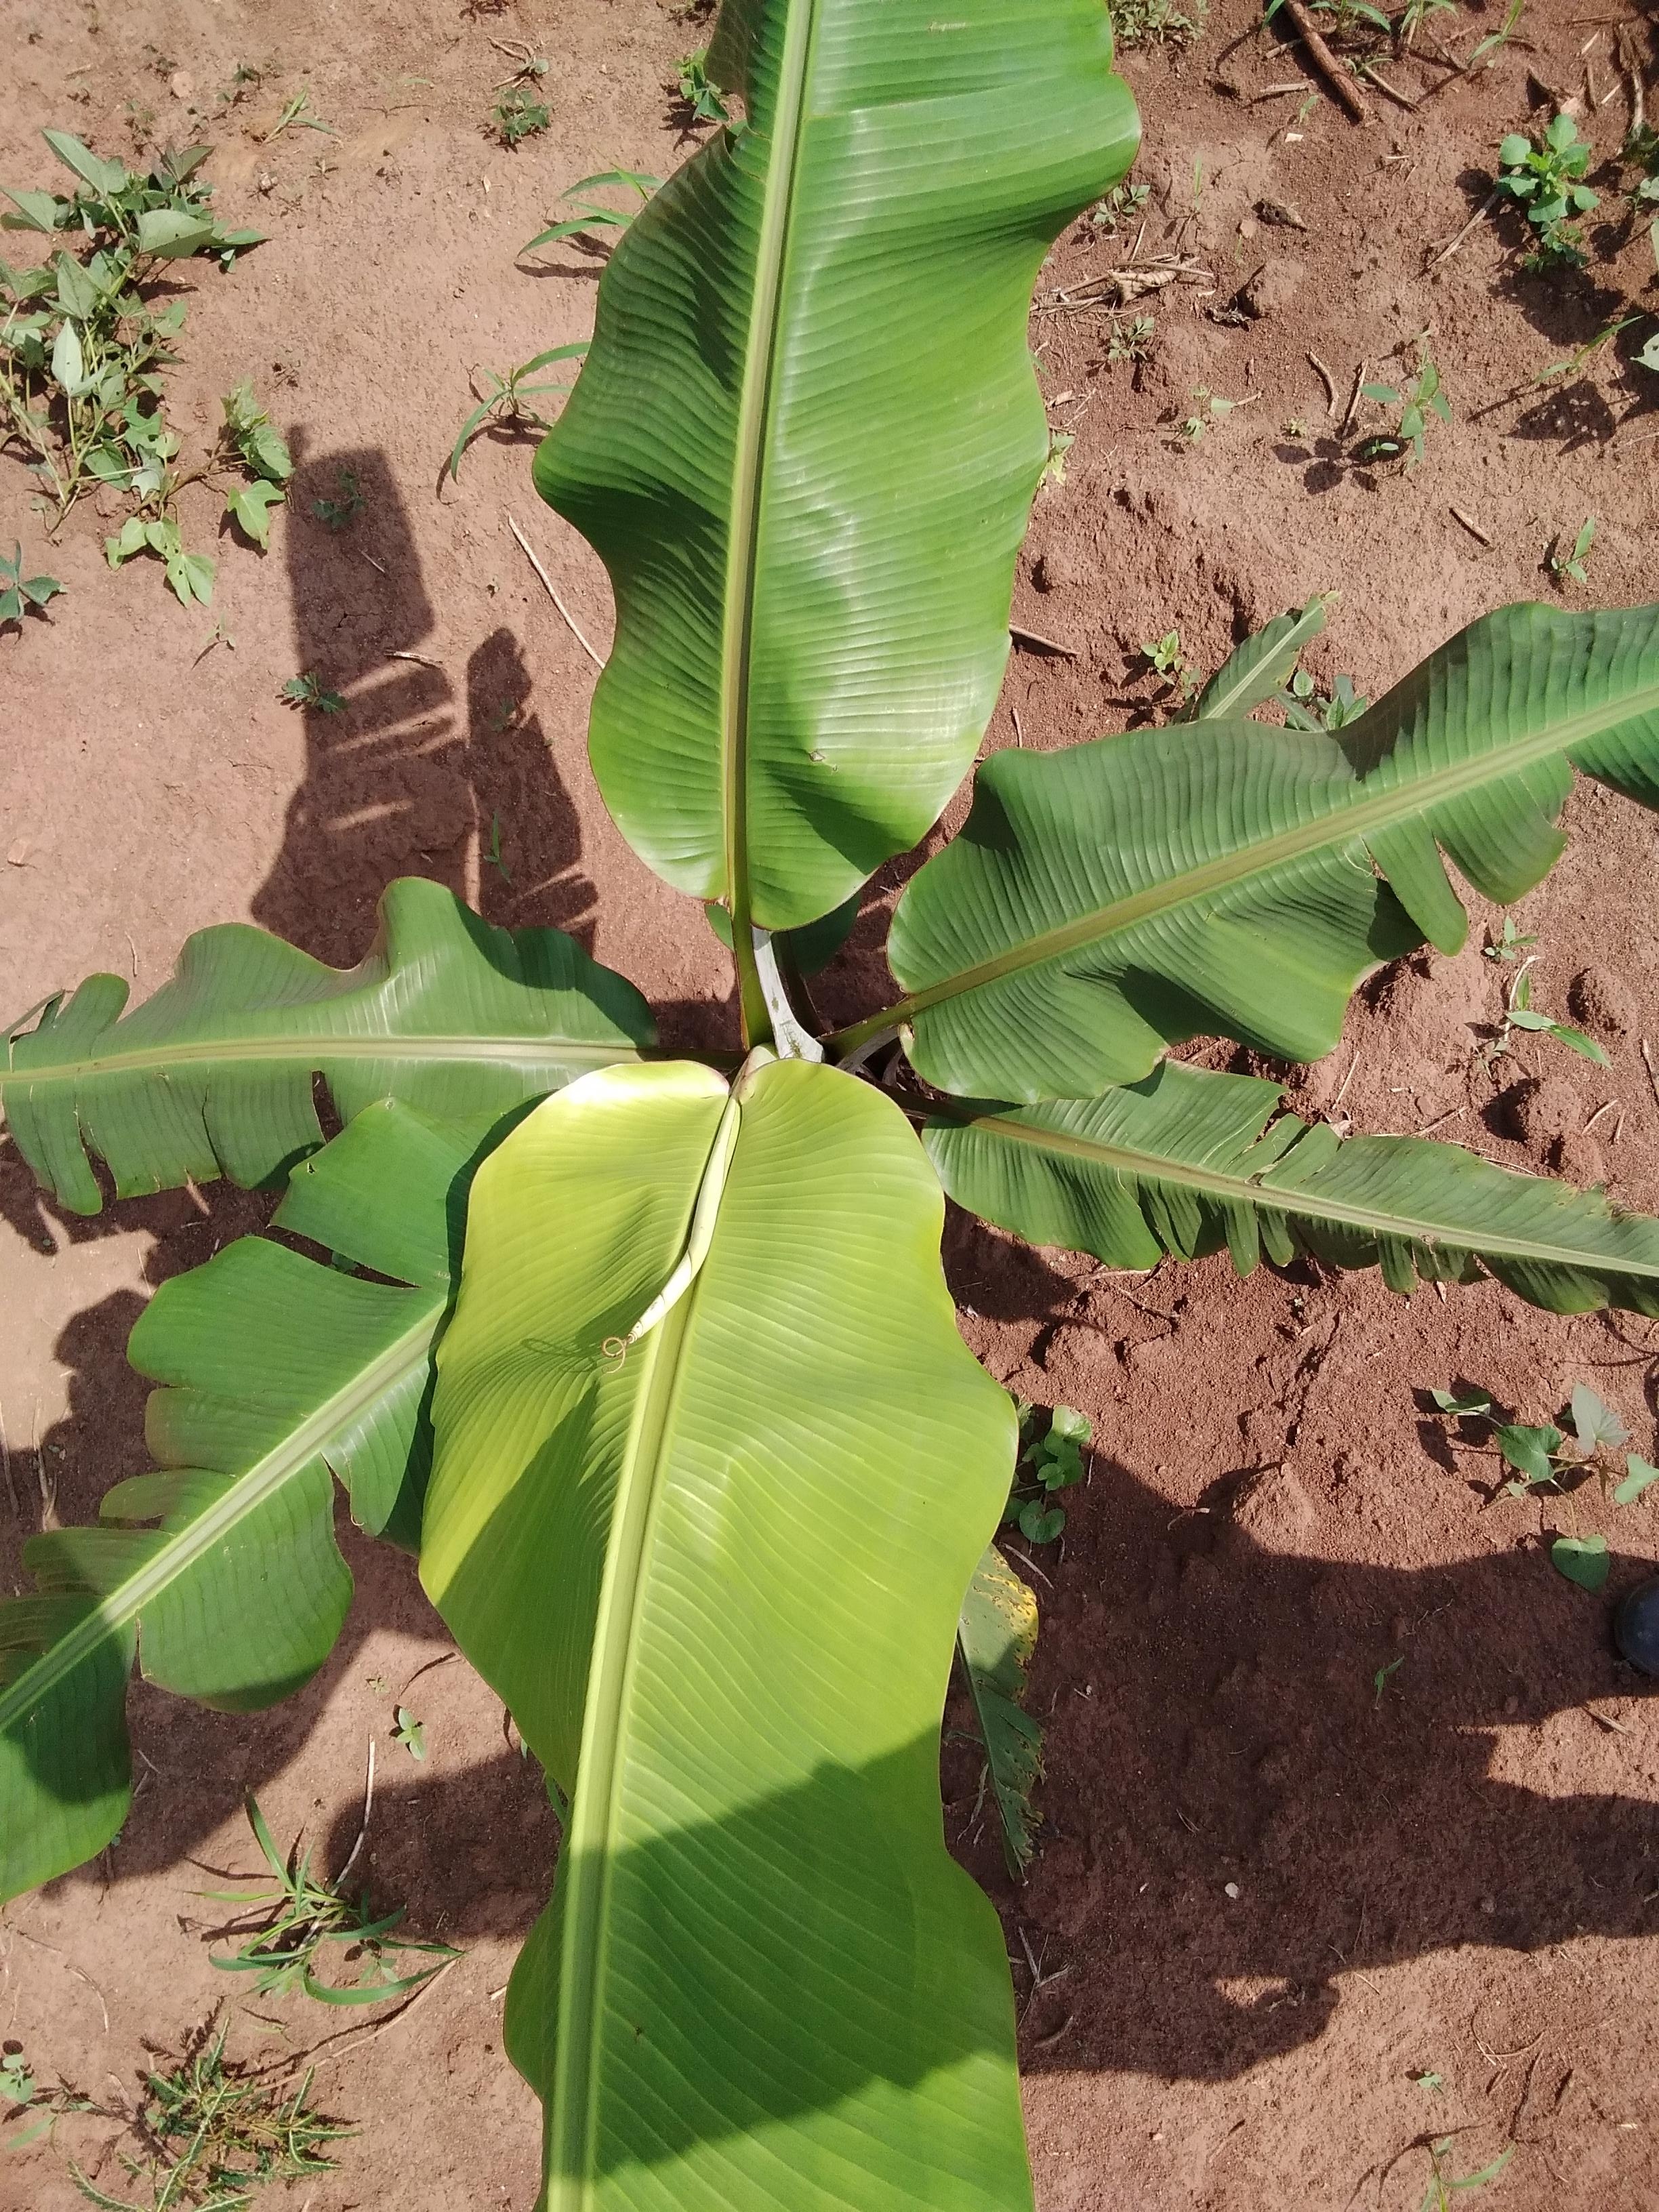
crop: banana
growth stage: vegetative
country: Uganda
